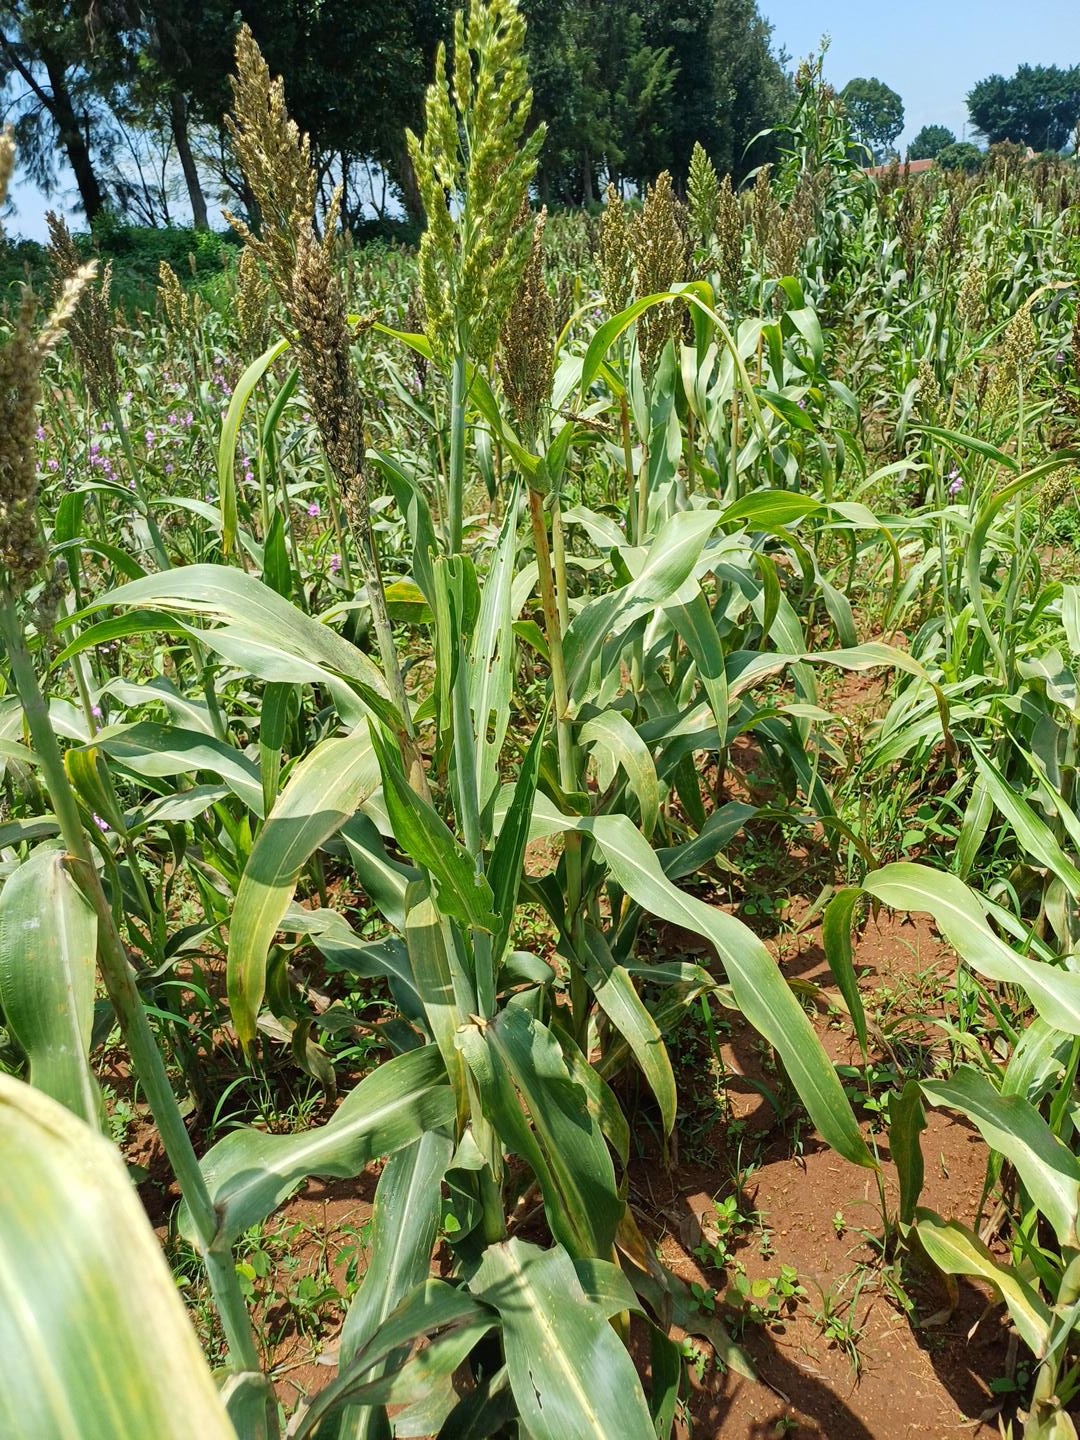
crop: sorghum
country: Kenya
